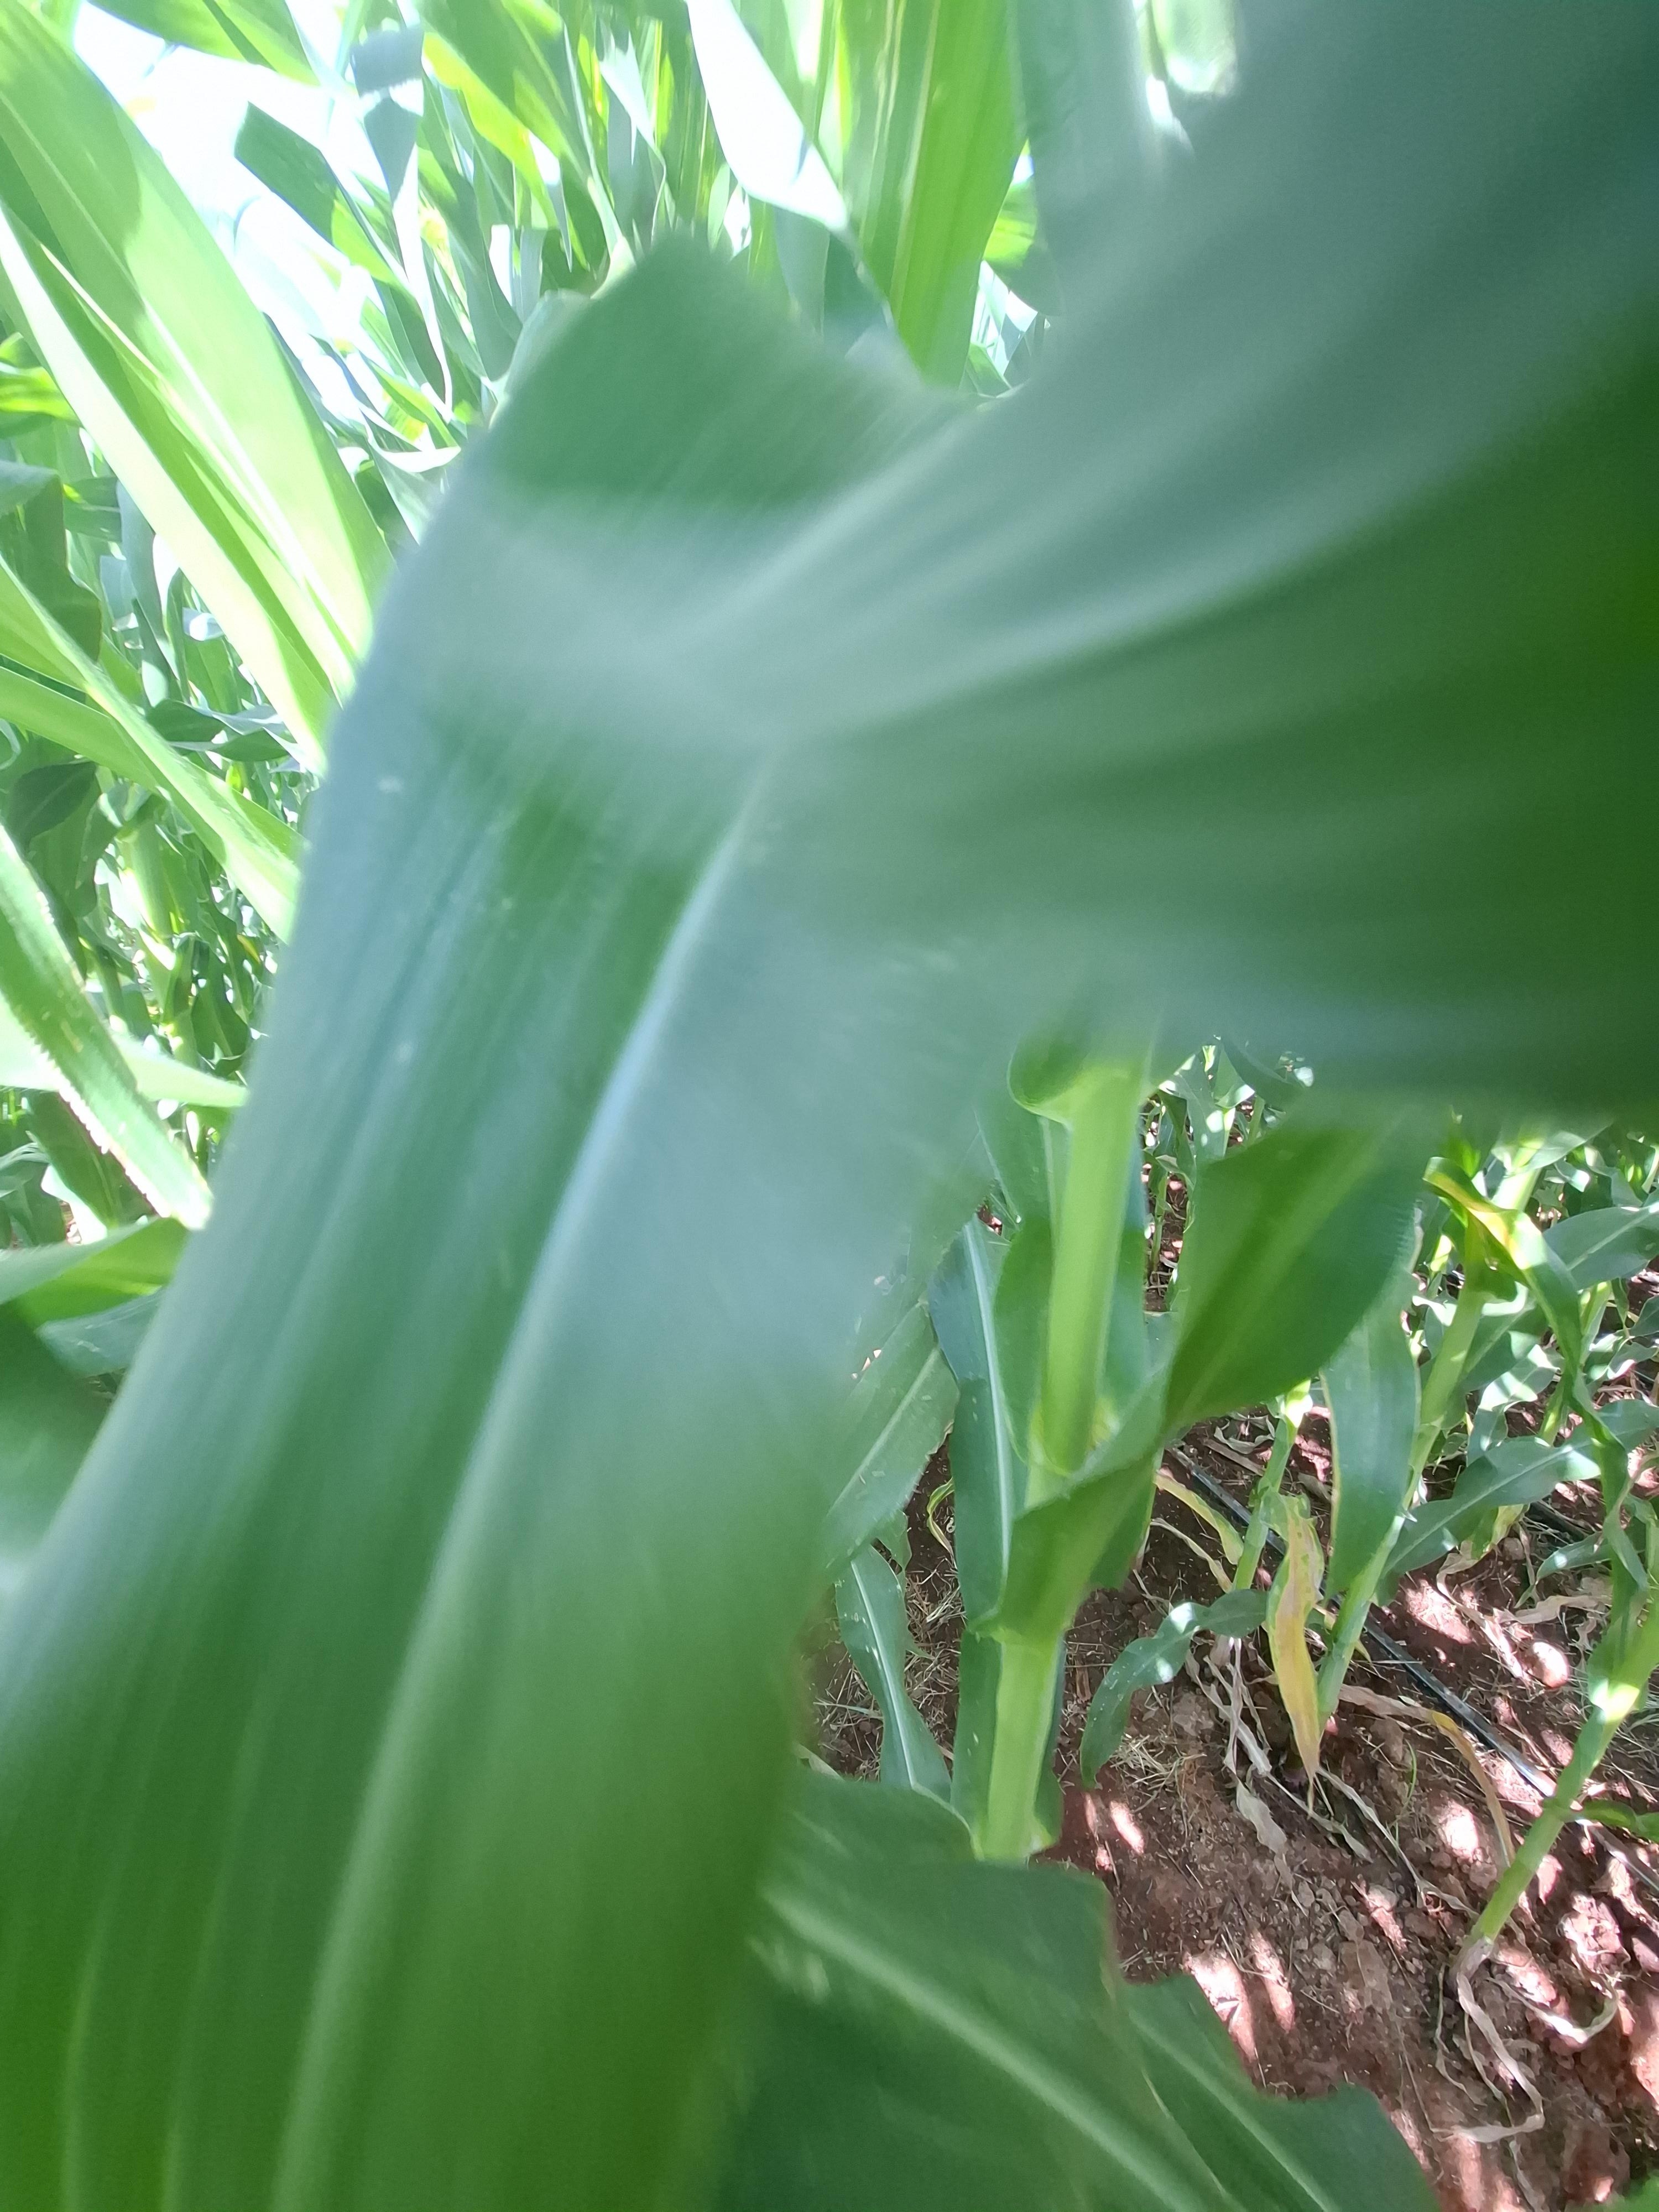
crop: maize
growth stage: flowering
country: Kenya
